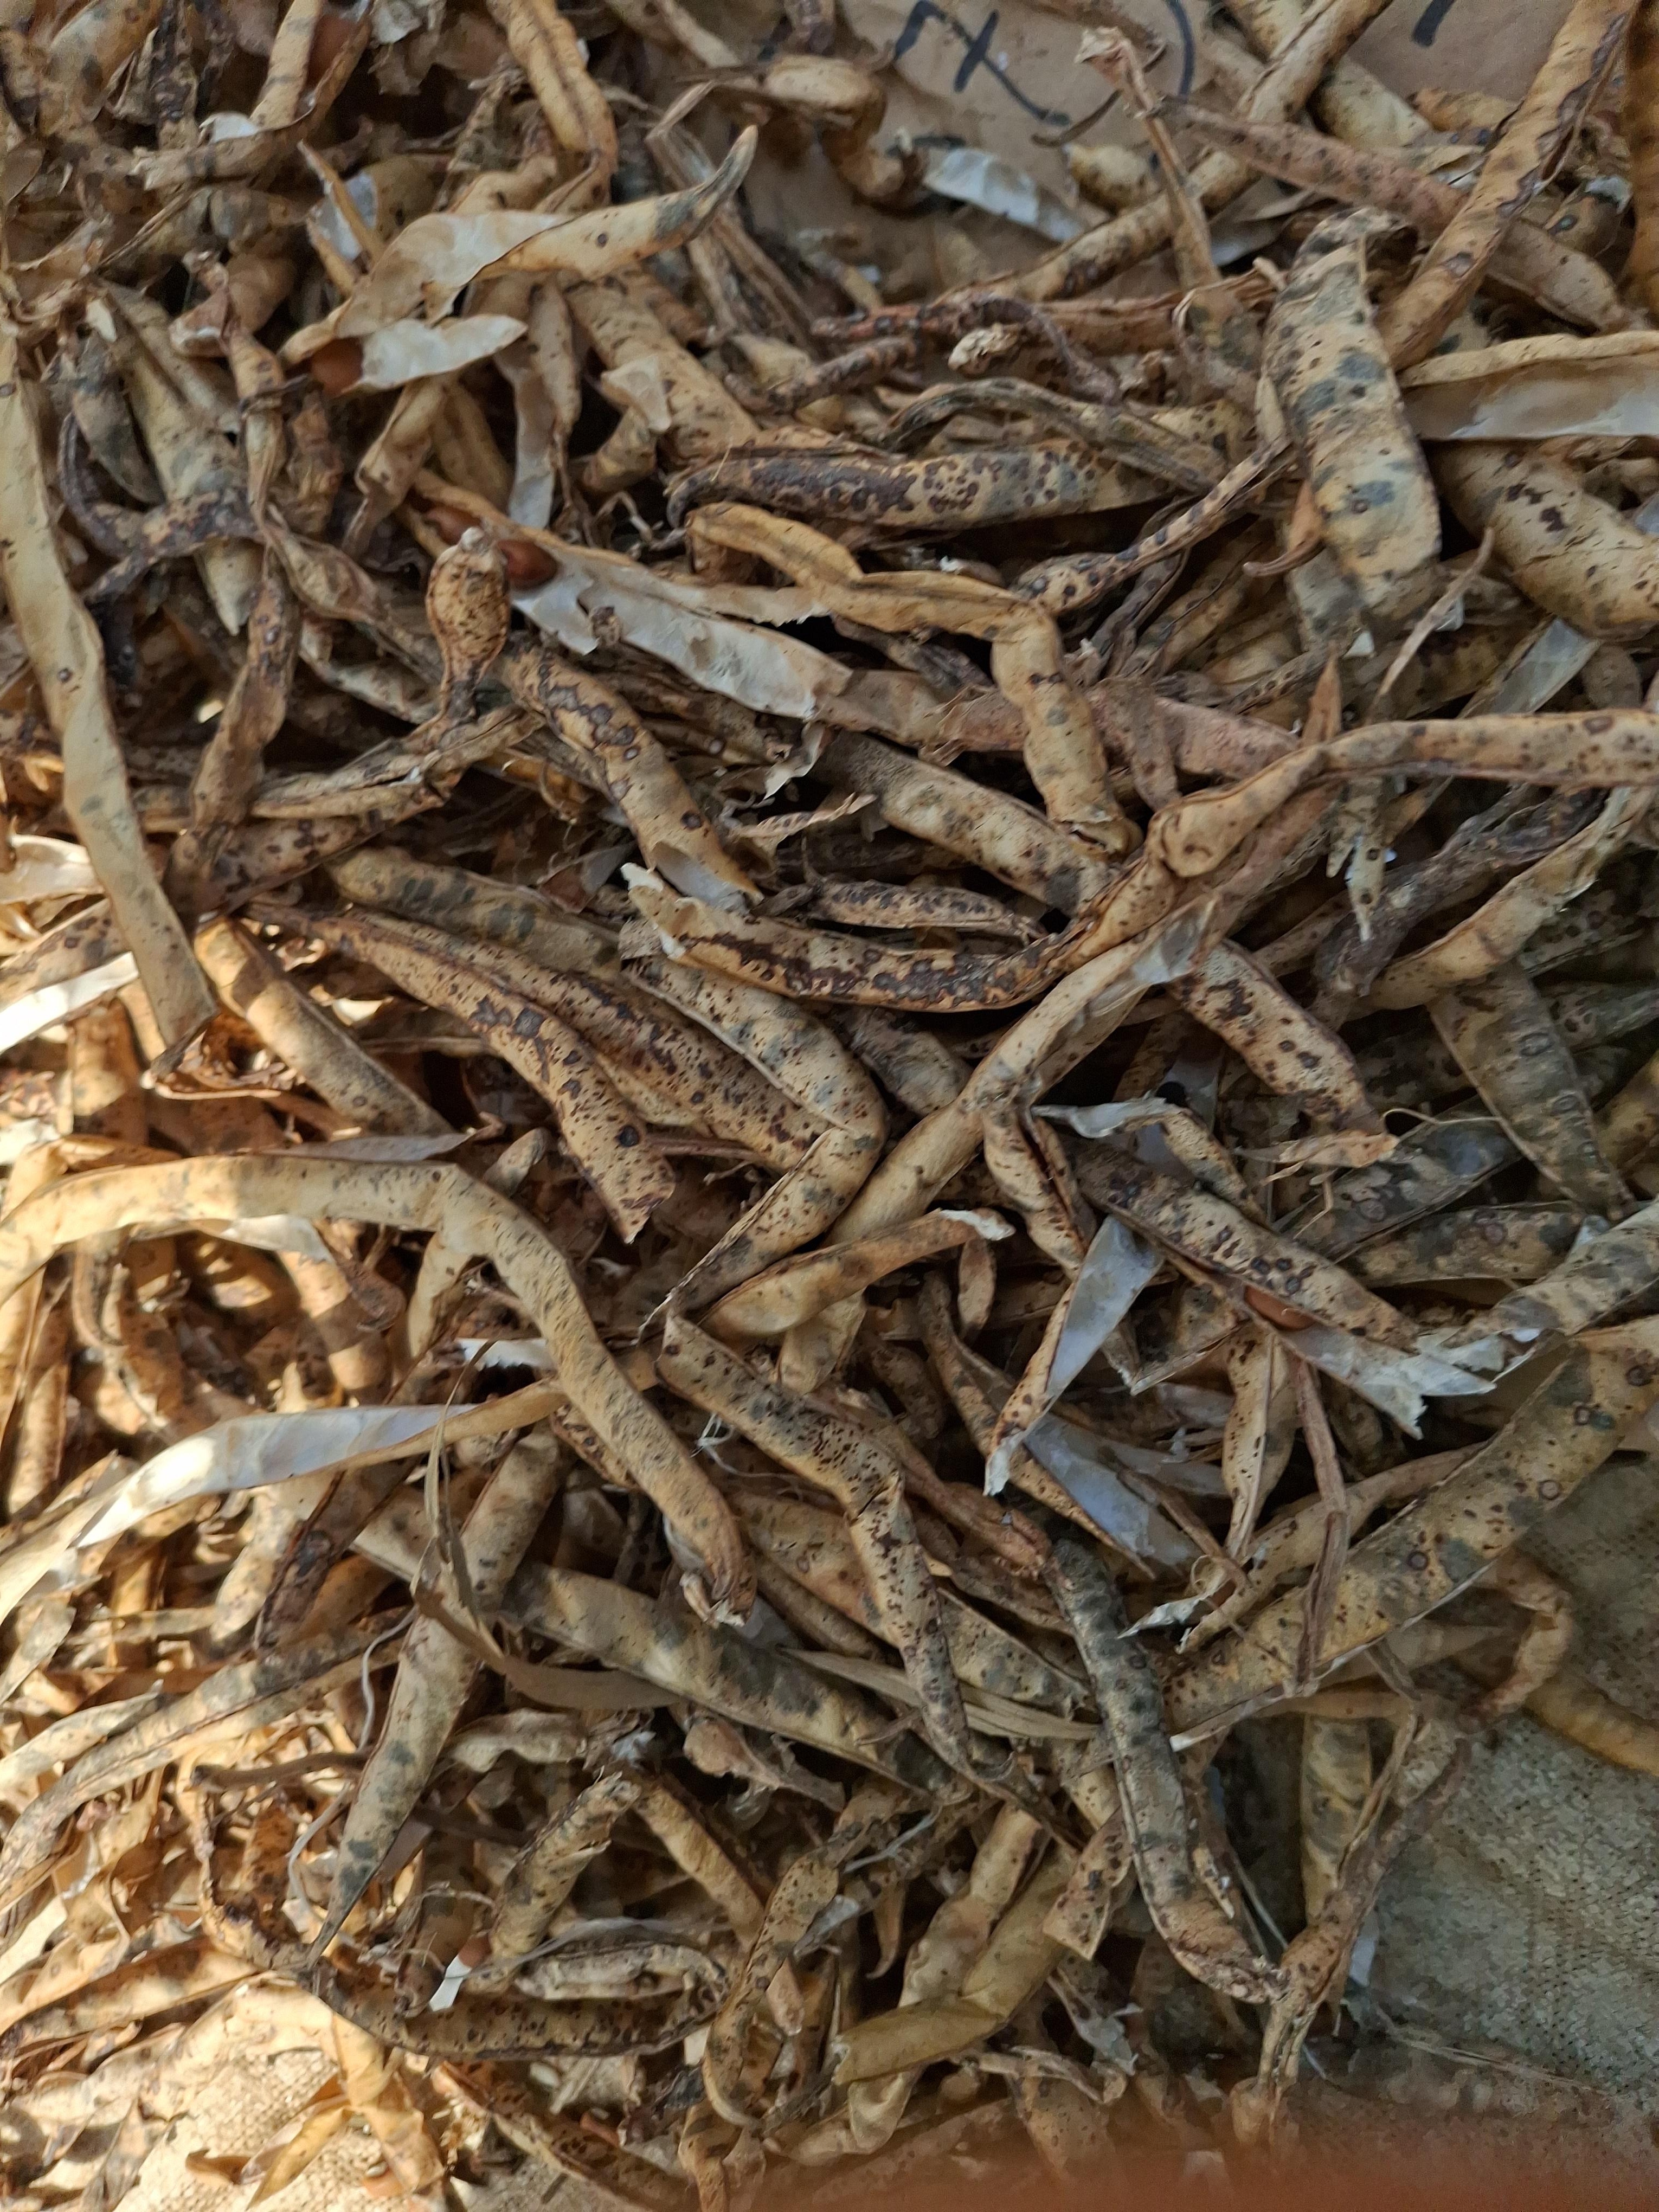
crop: cowpea
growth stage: harvest
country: Nigeria
